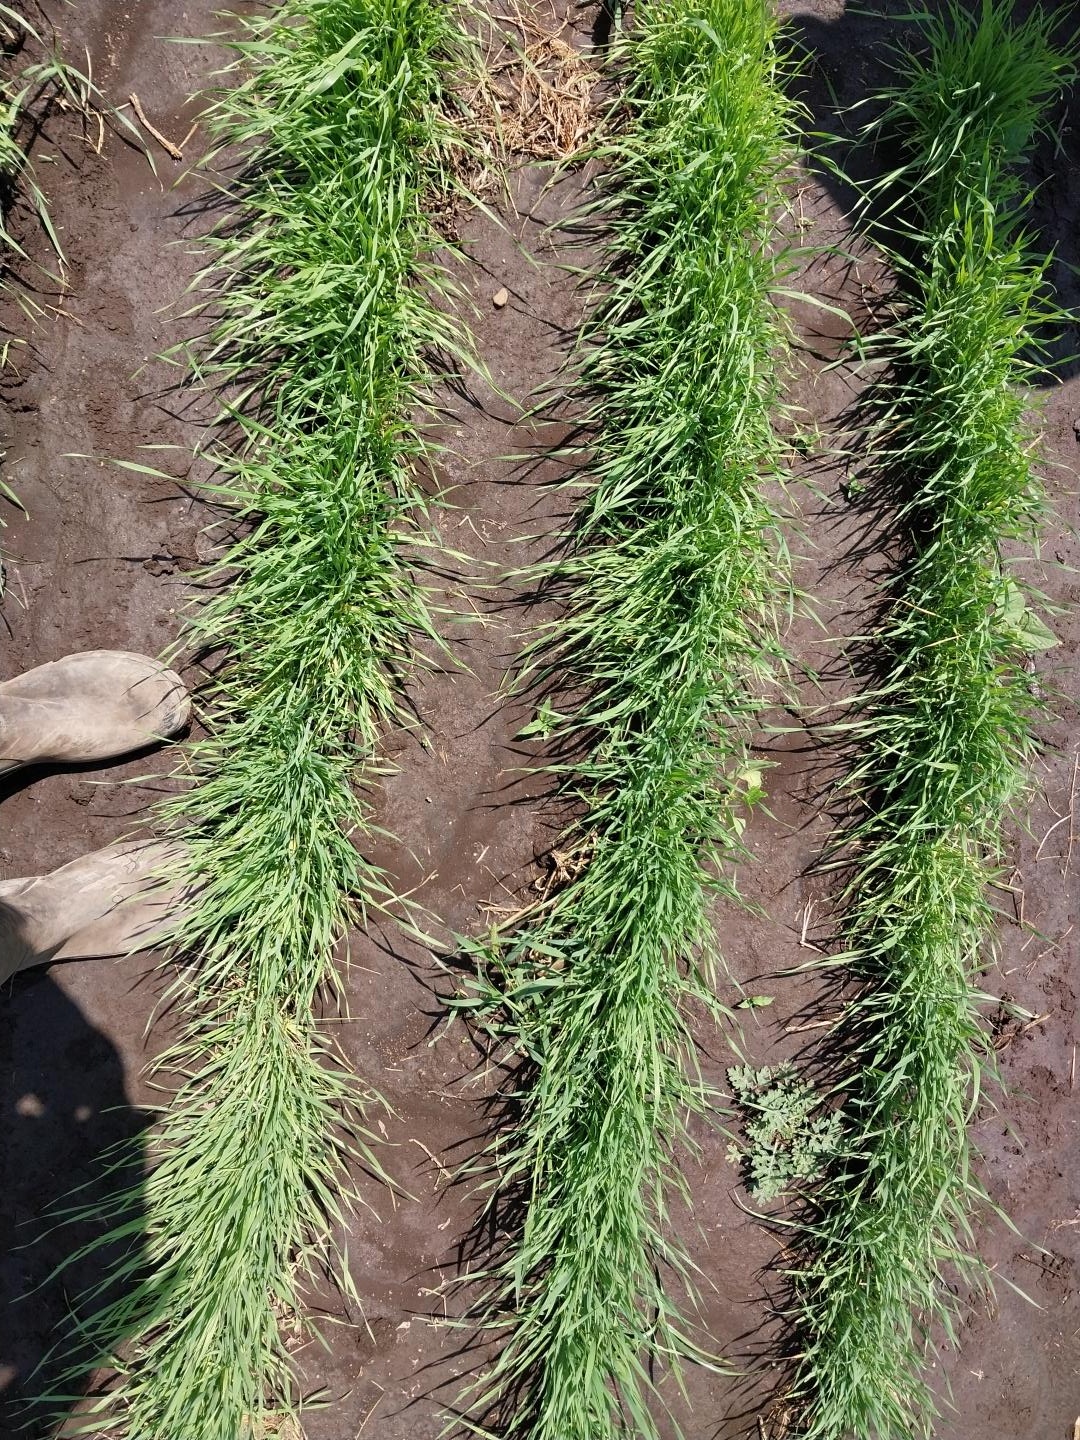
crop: wheat
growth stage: vegetative
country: Tanzania
